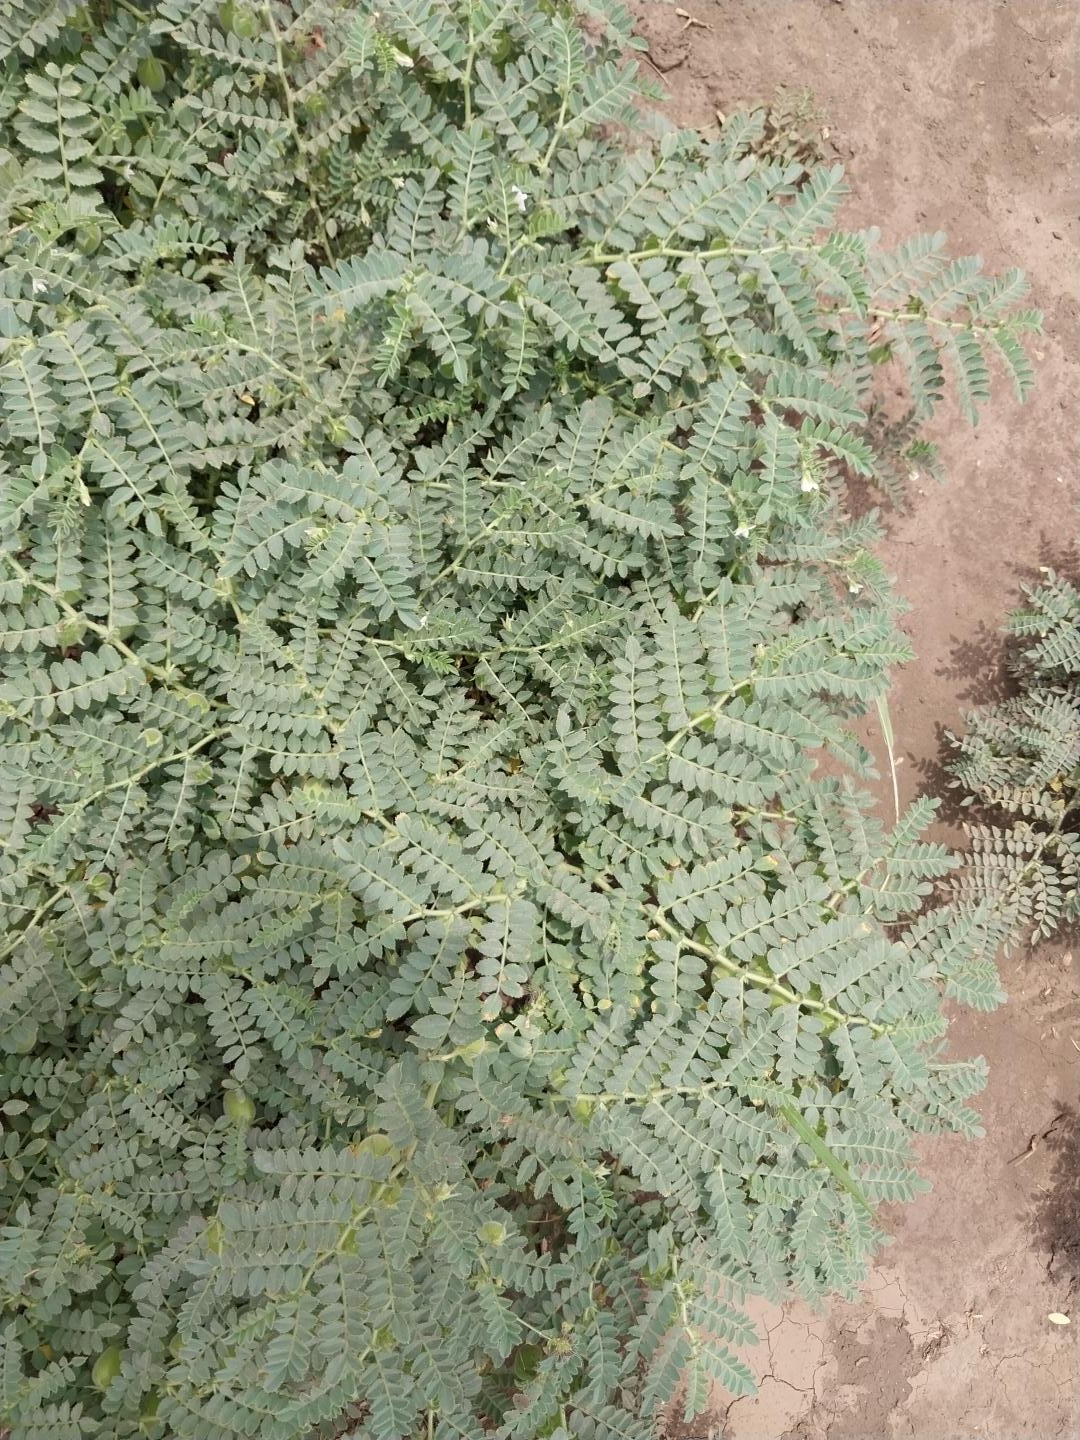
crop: chickpea
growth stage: development pod
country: Tanzania
